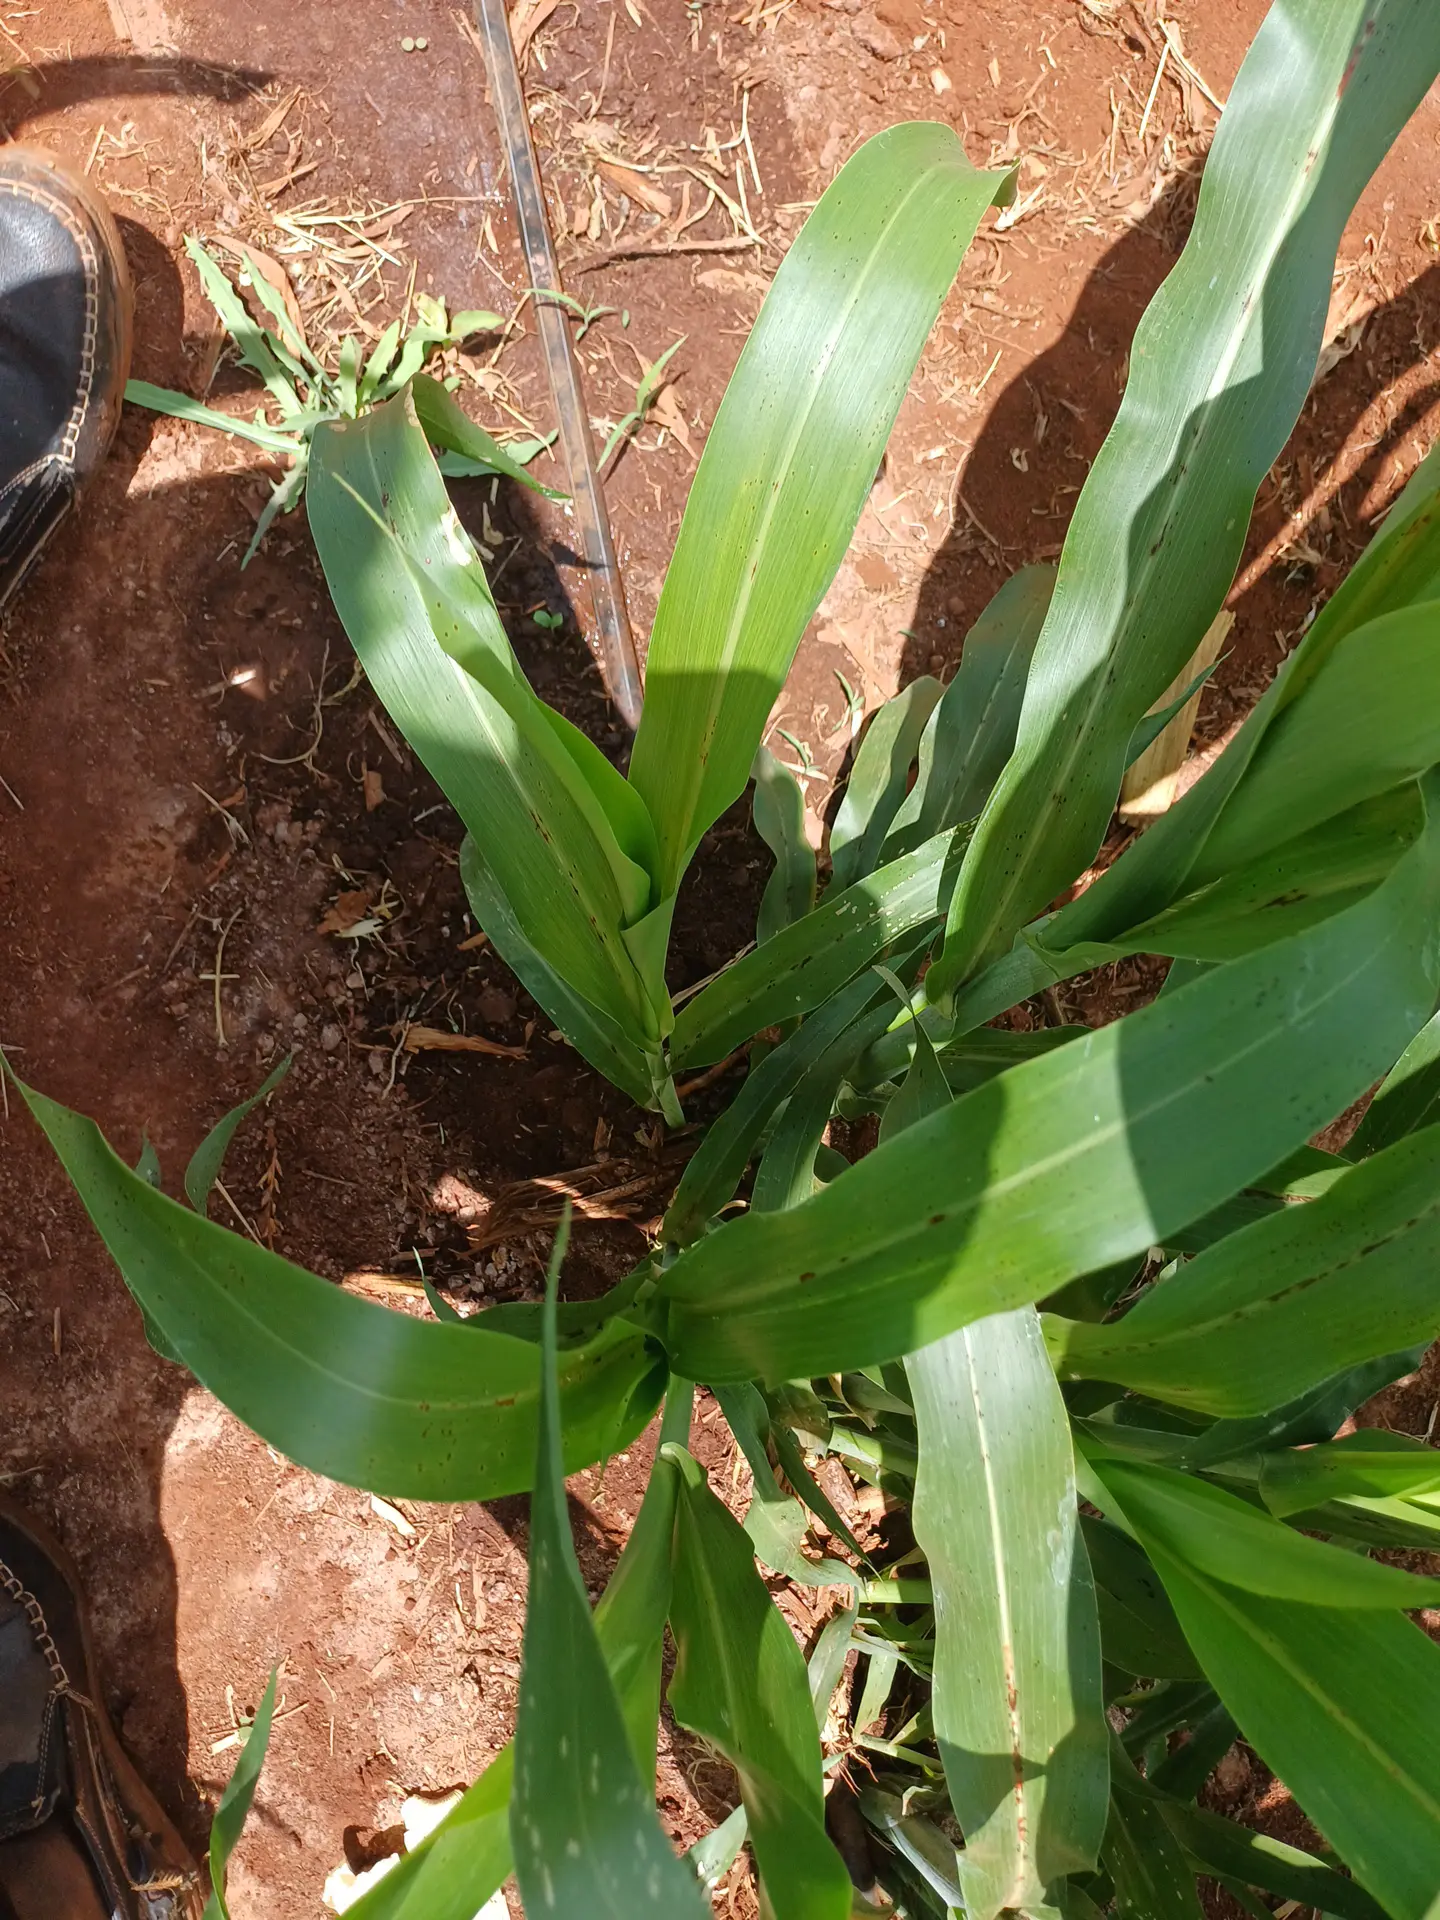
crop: sorghum
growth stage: vegetative
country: Kenya
